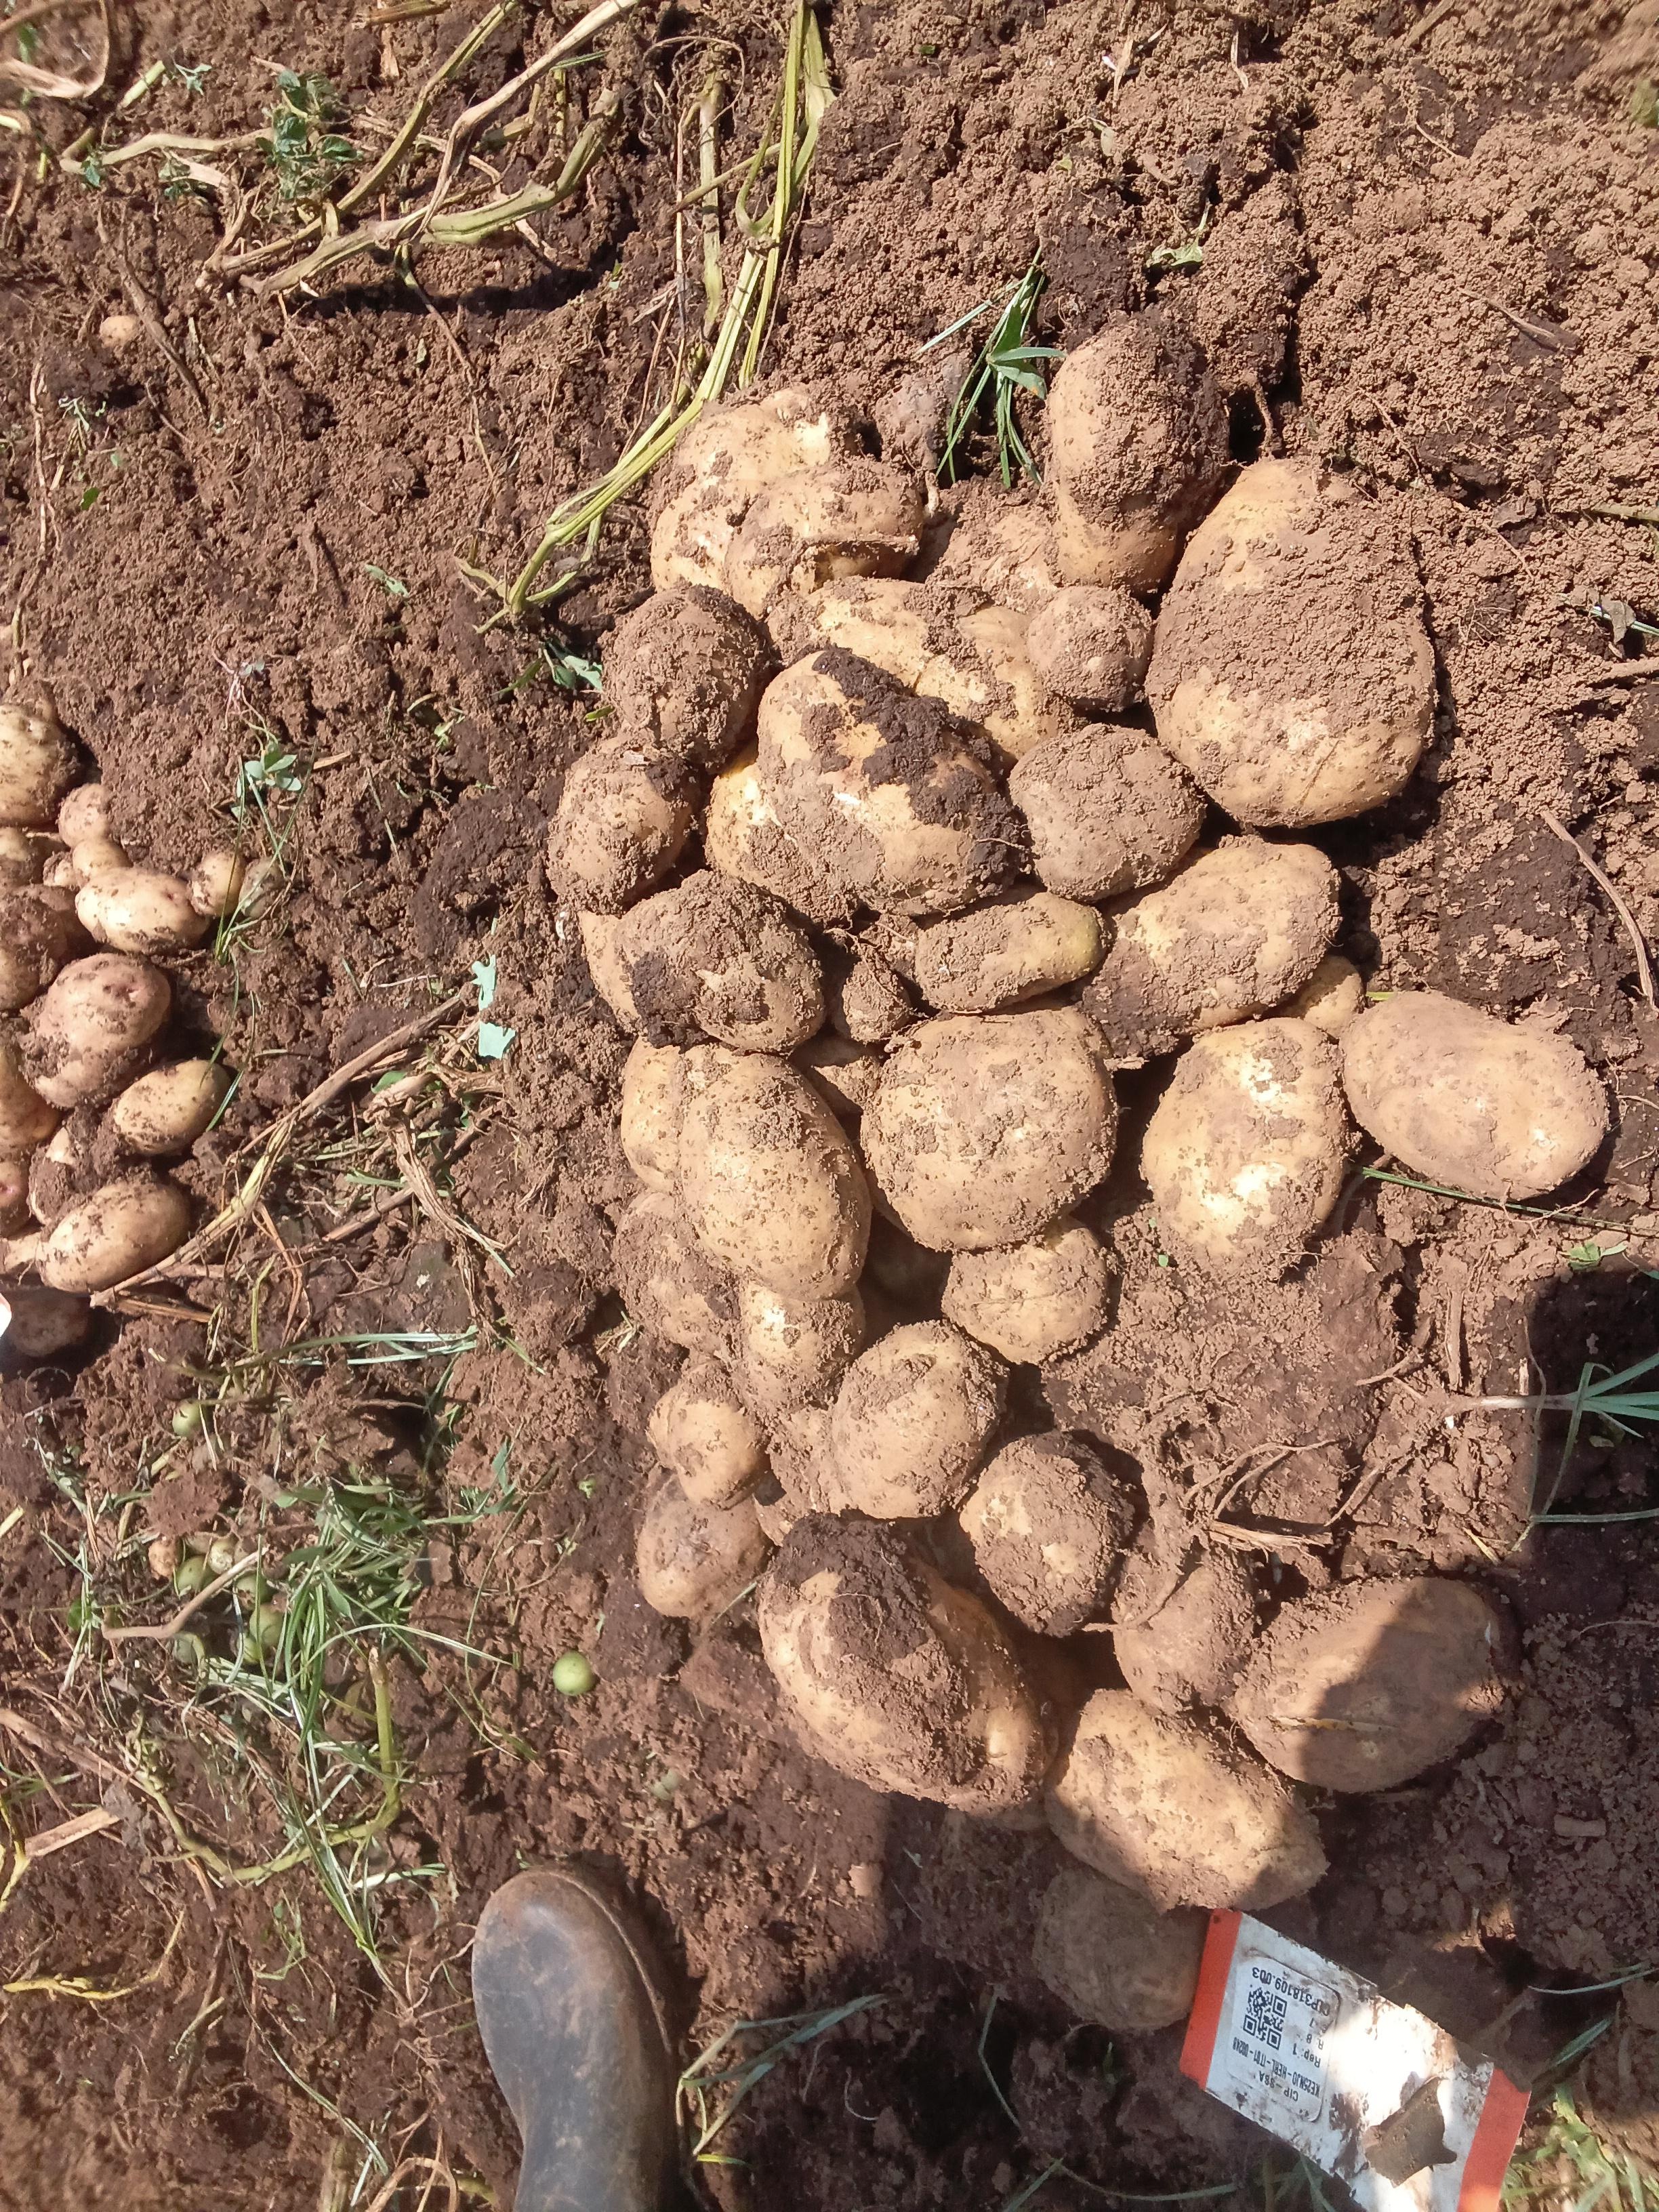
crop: potato
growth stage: harvest
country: Kenya
